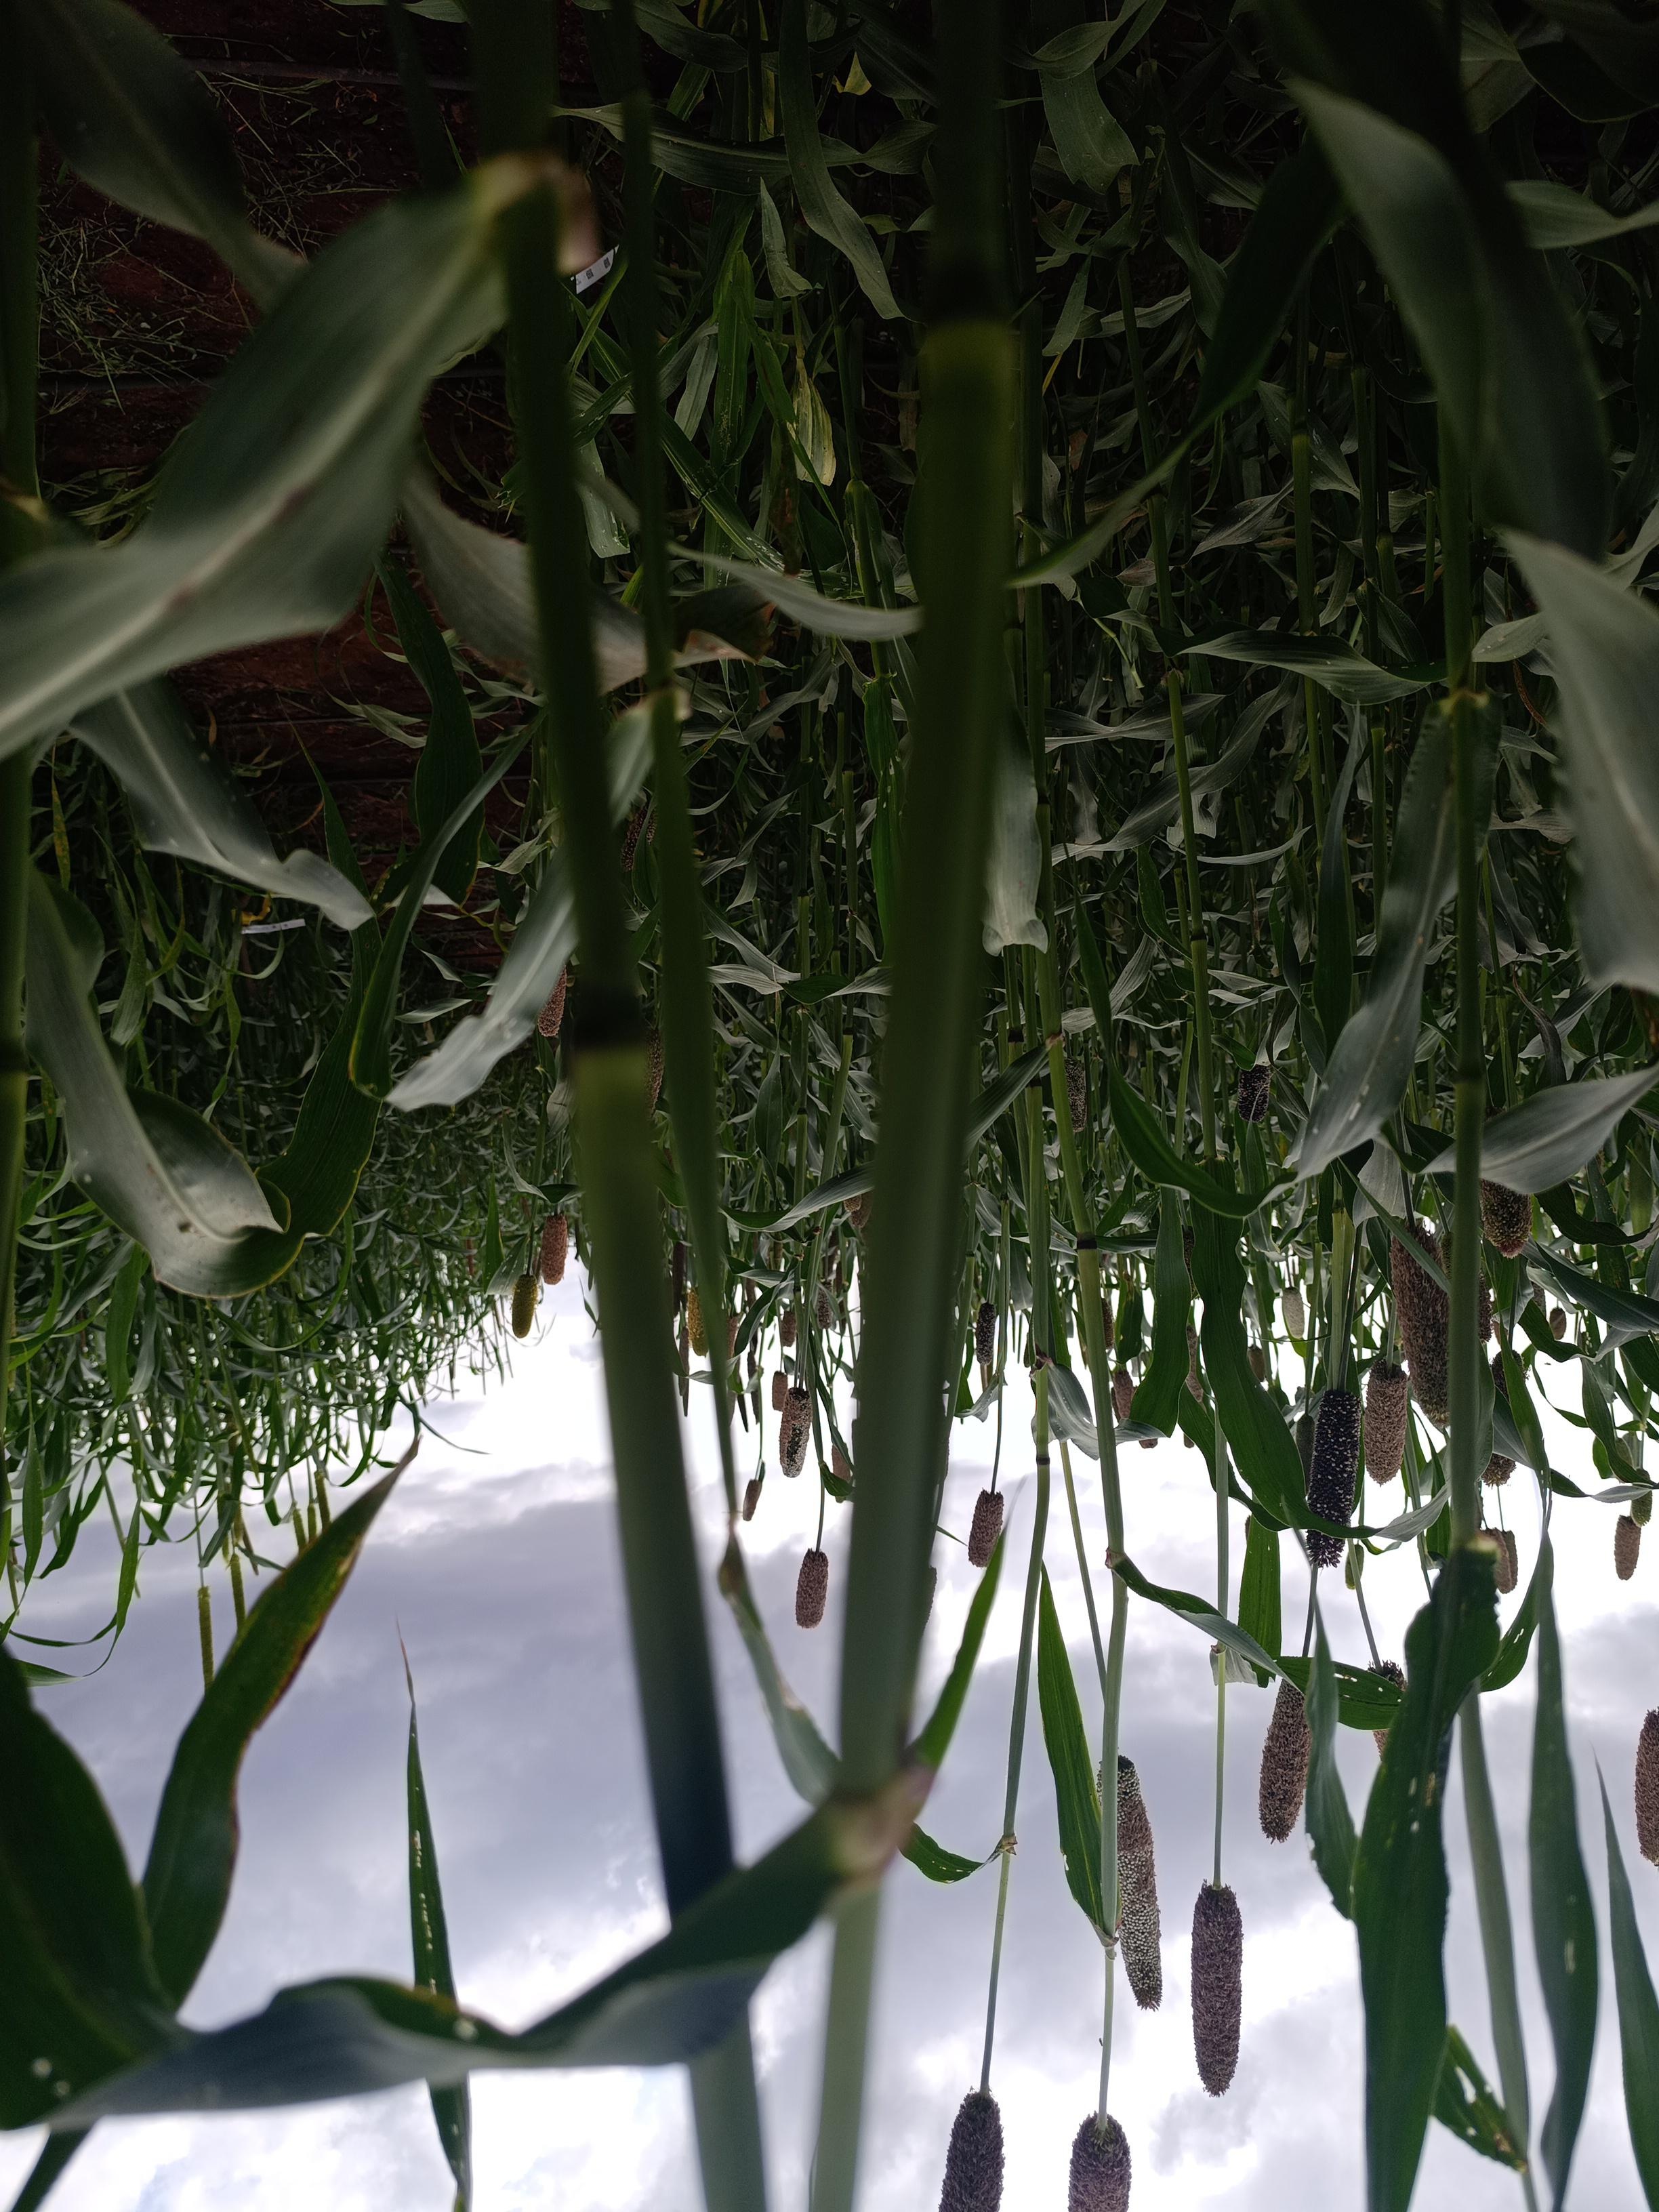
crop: pearl millet
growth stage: flowering
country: Kenya
